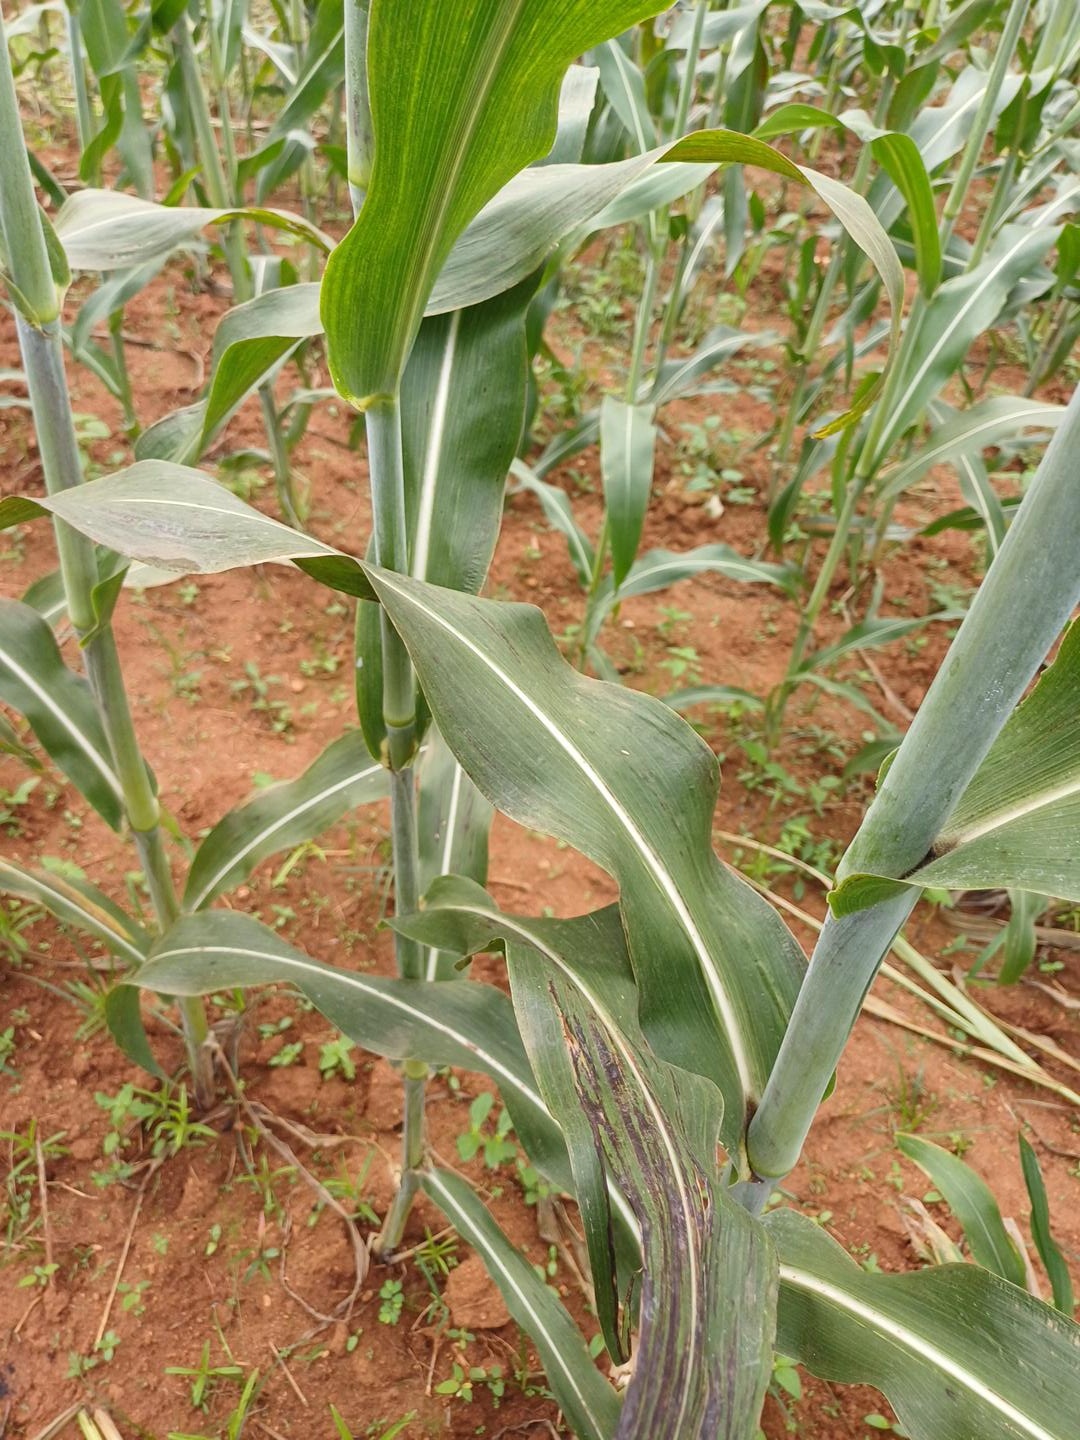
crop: sorghum
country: Kenya
